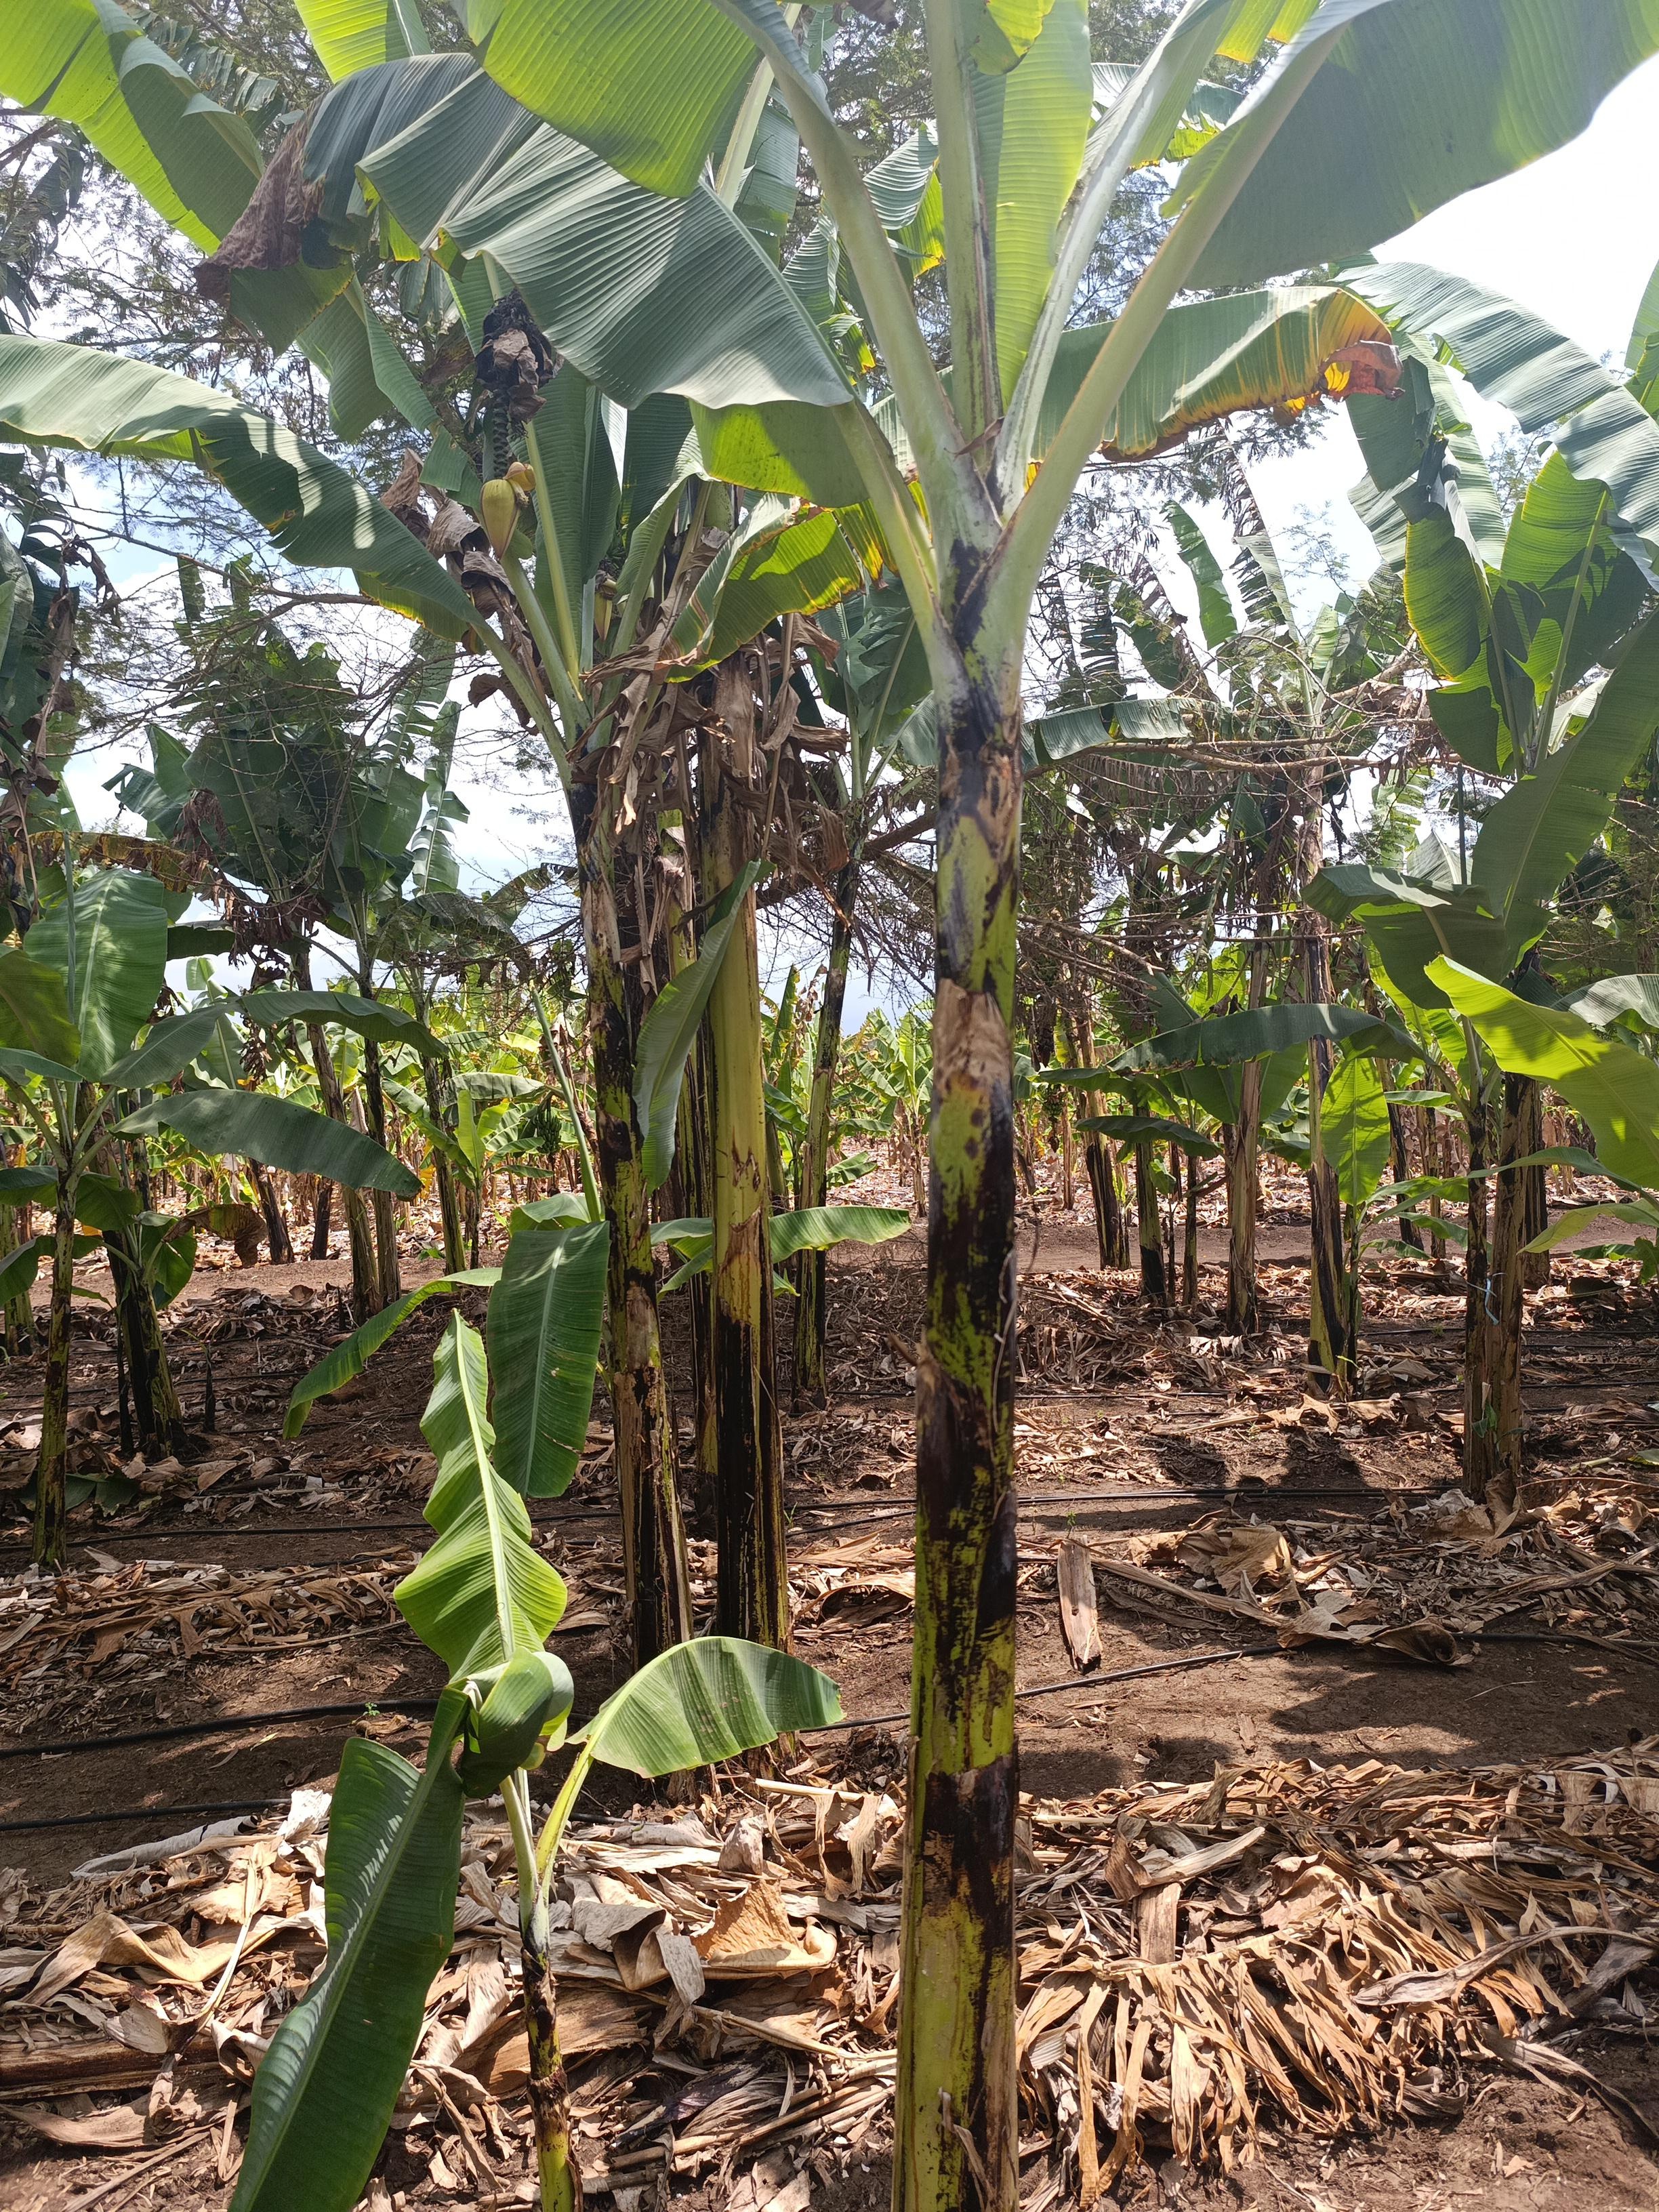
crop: banana
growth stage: vegetative
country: Tanzania
